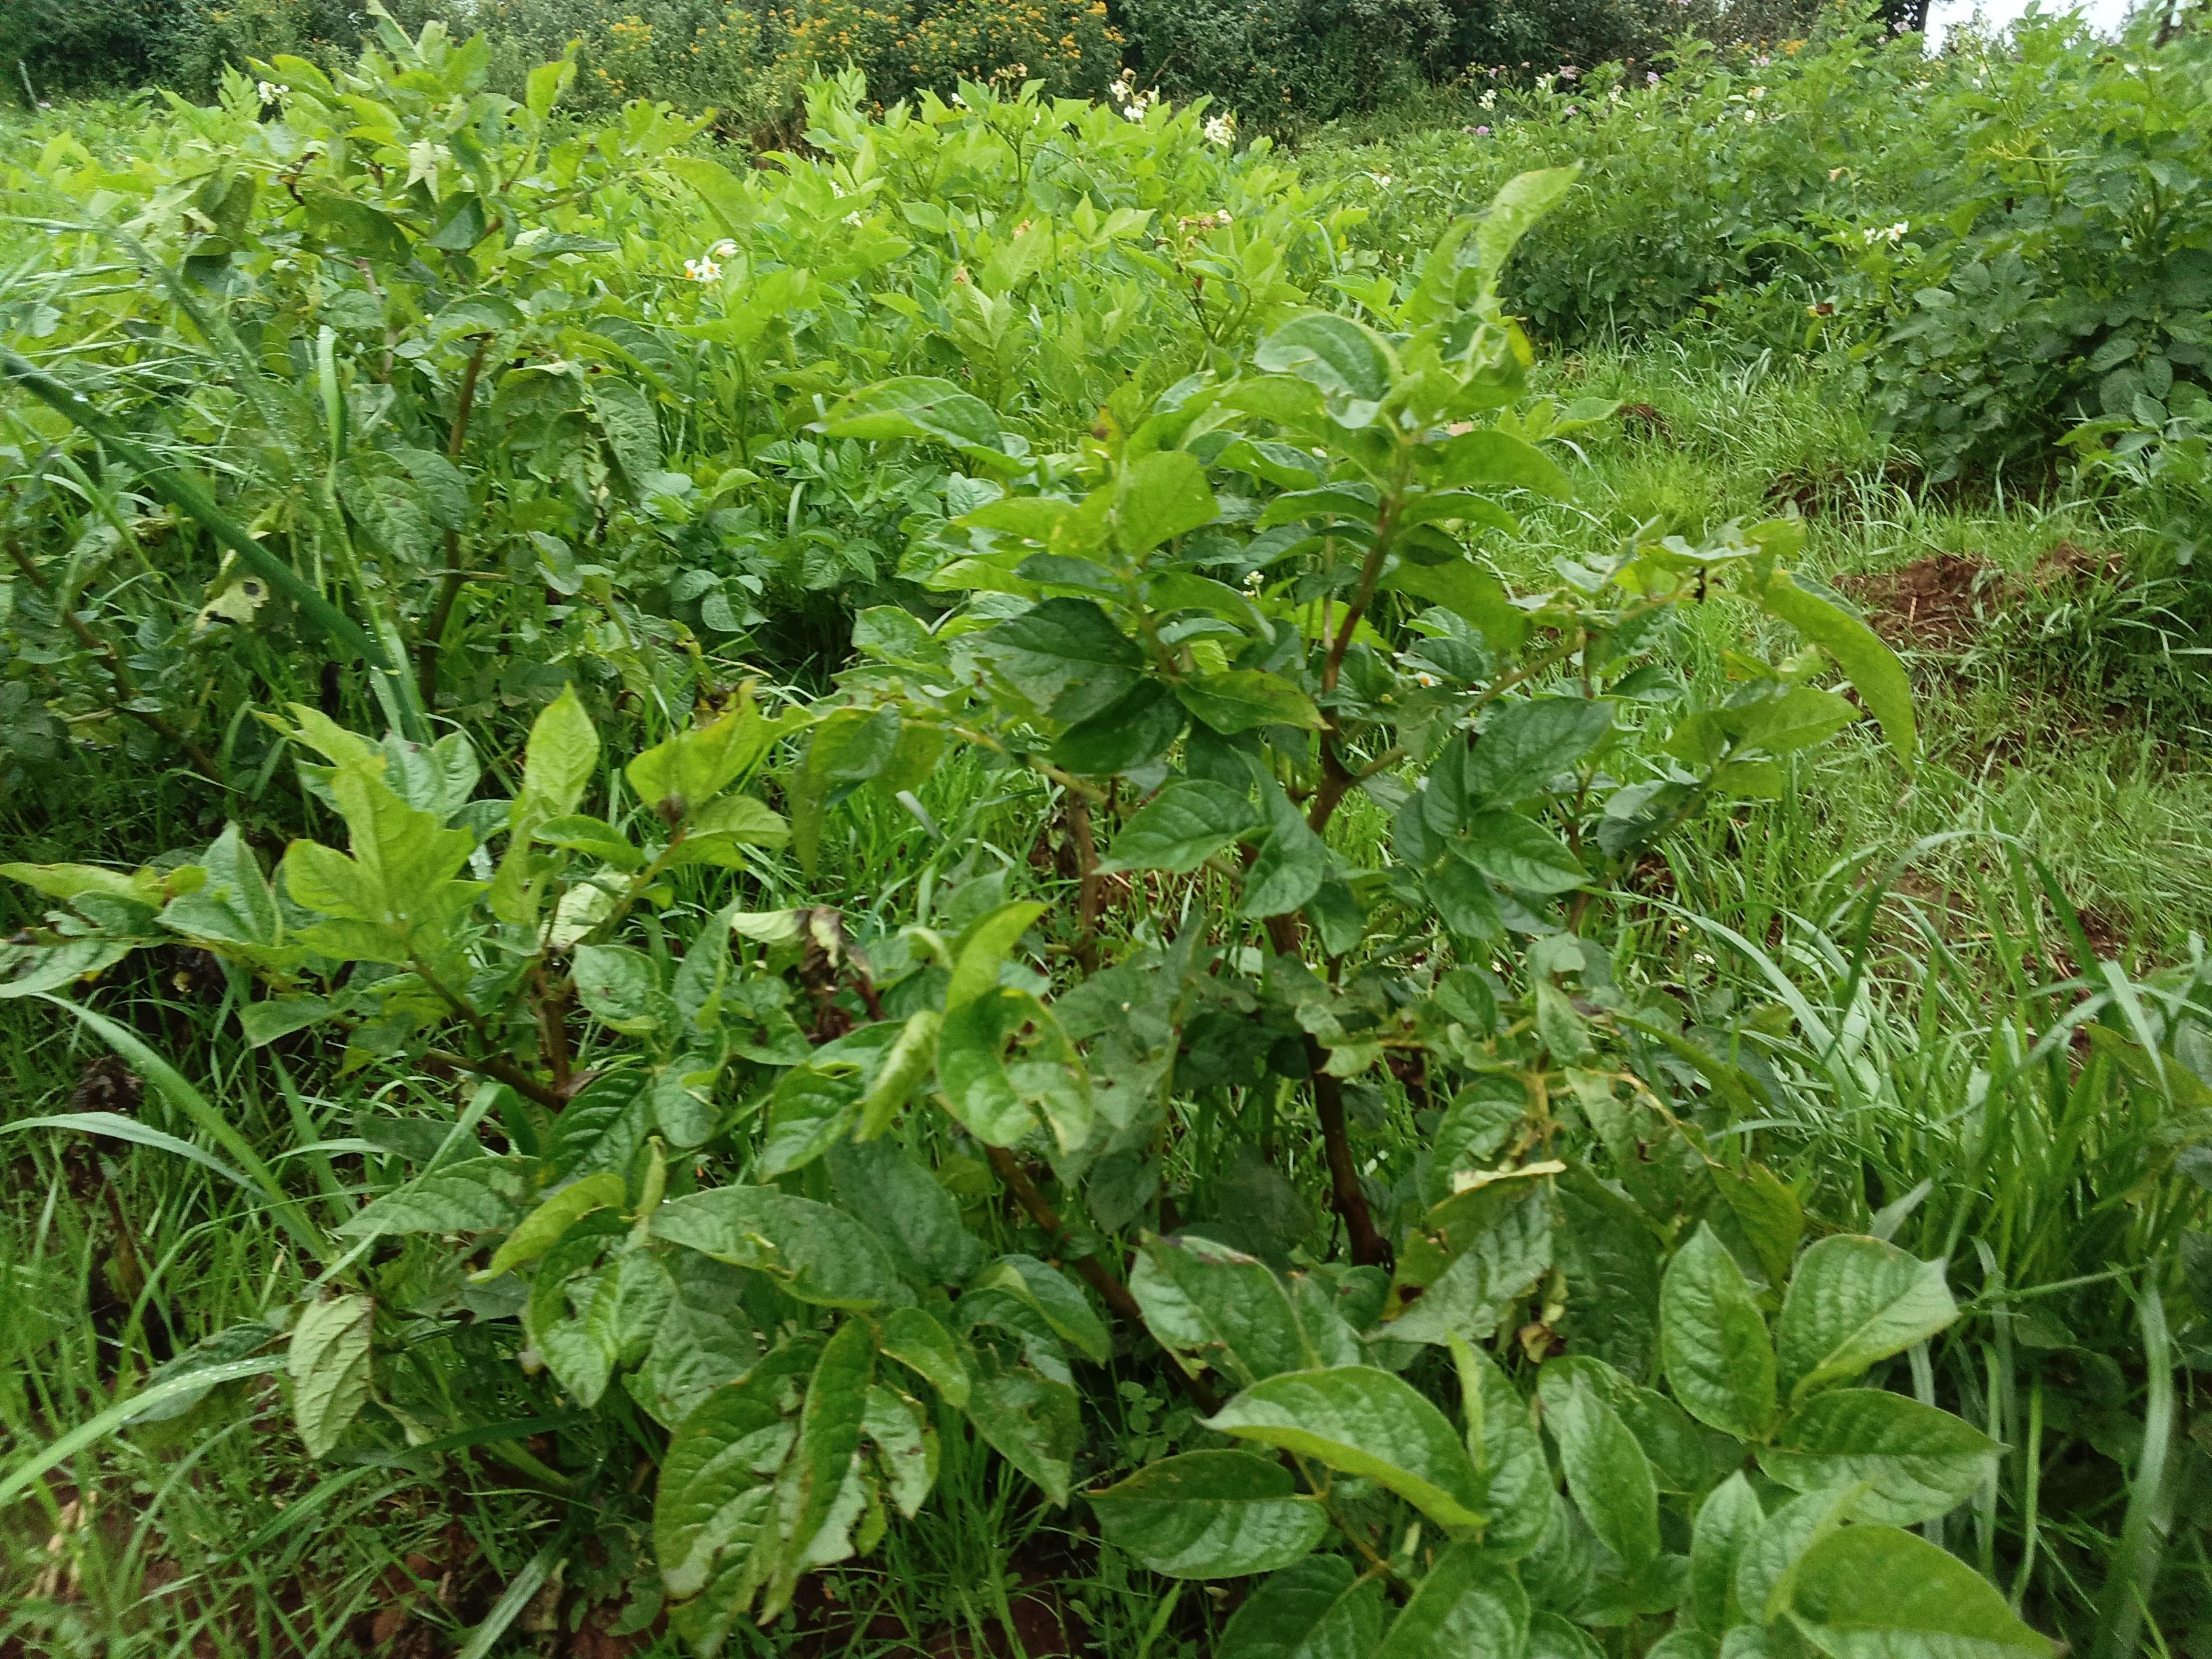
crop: potato
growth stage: maturity
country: Kenya
